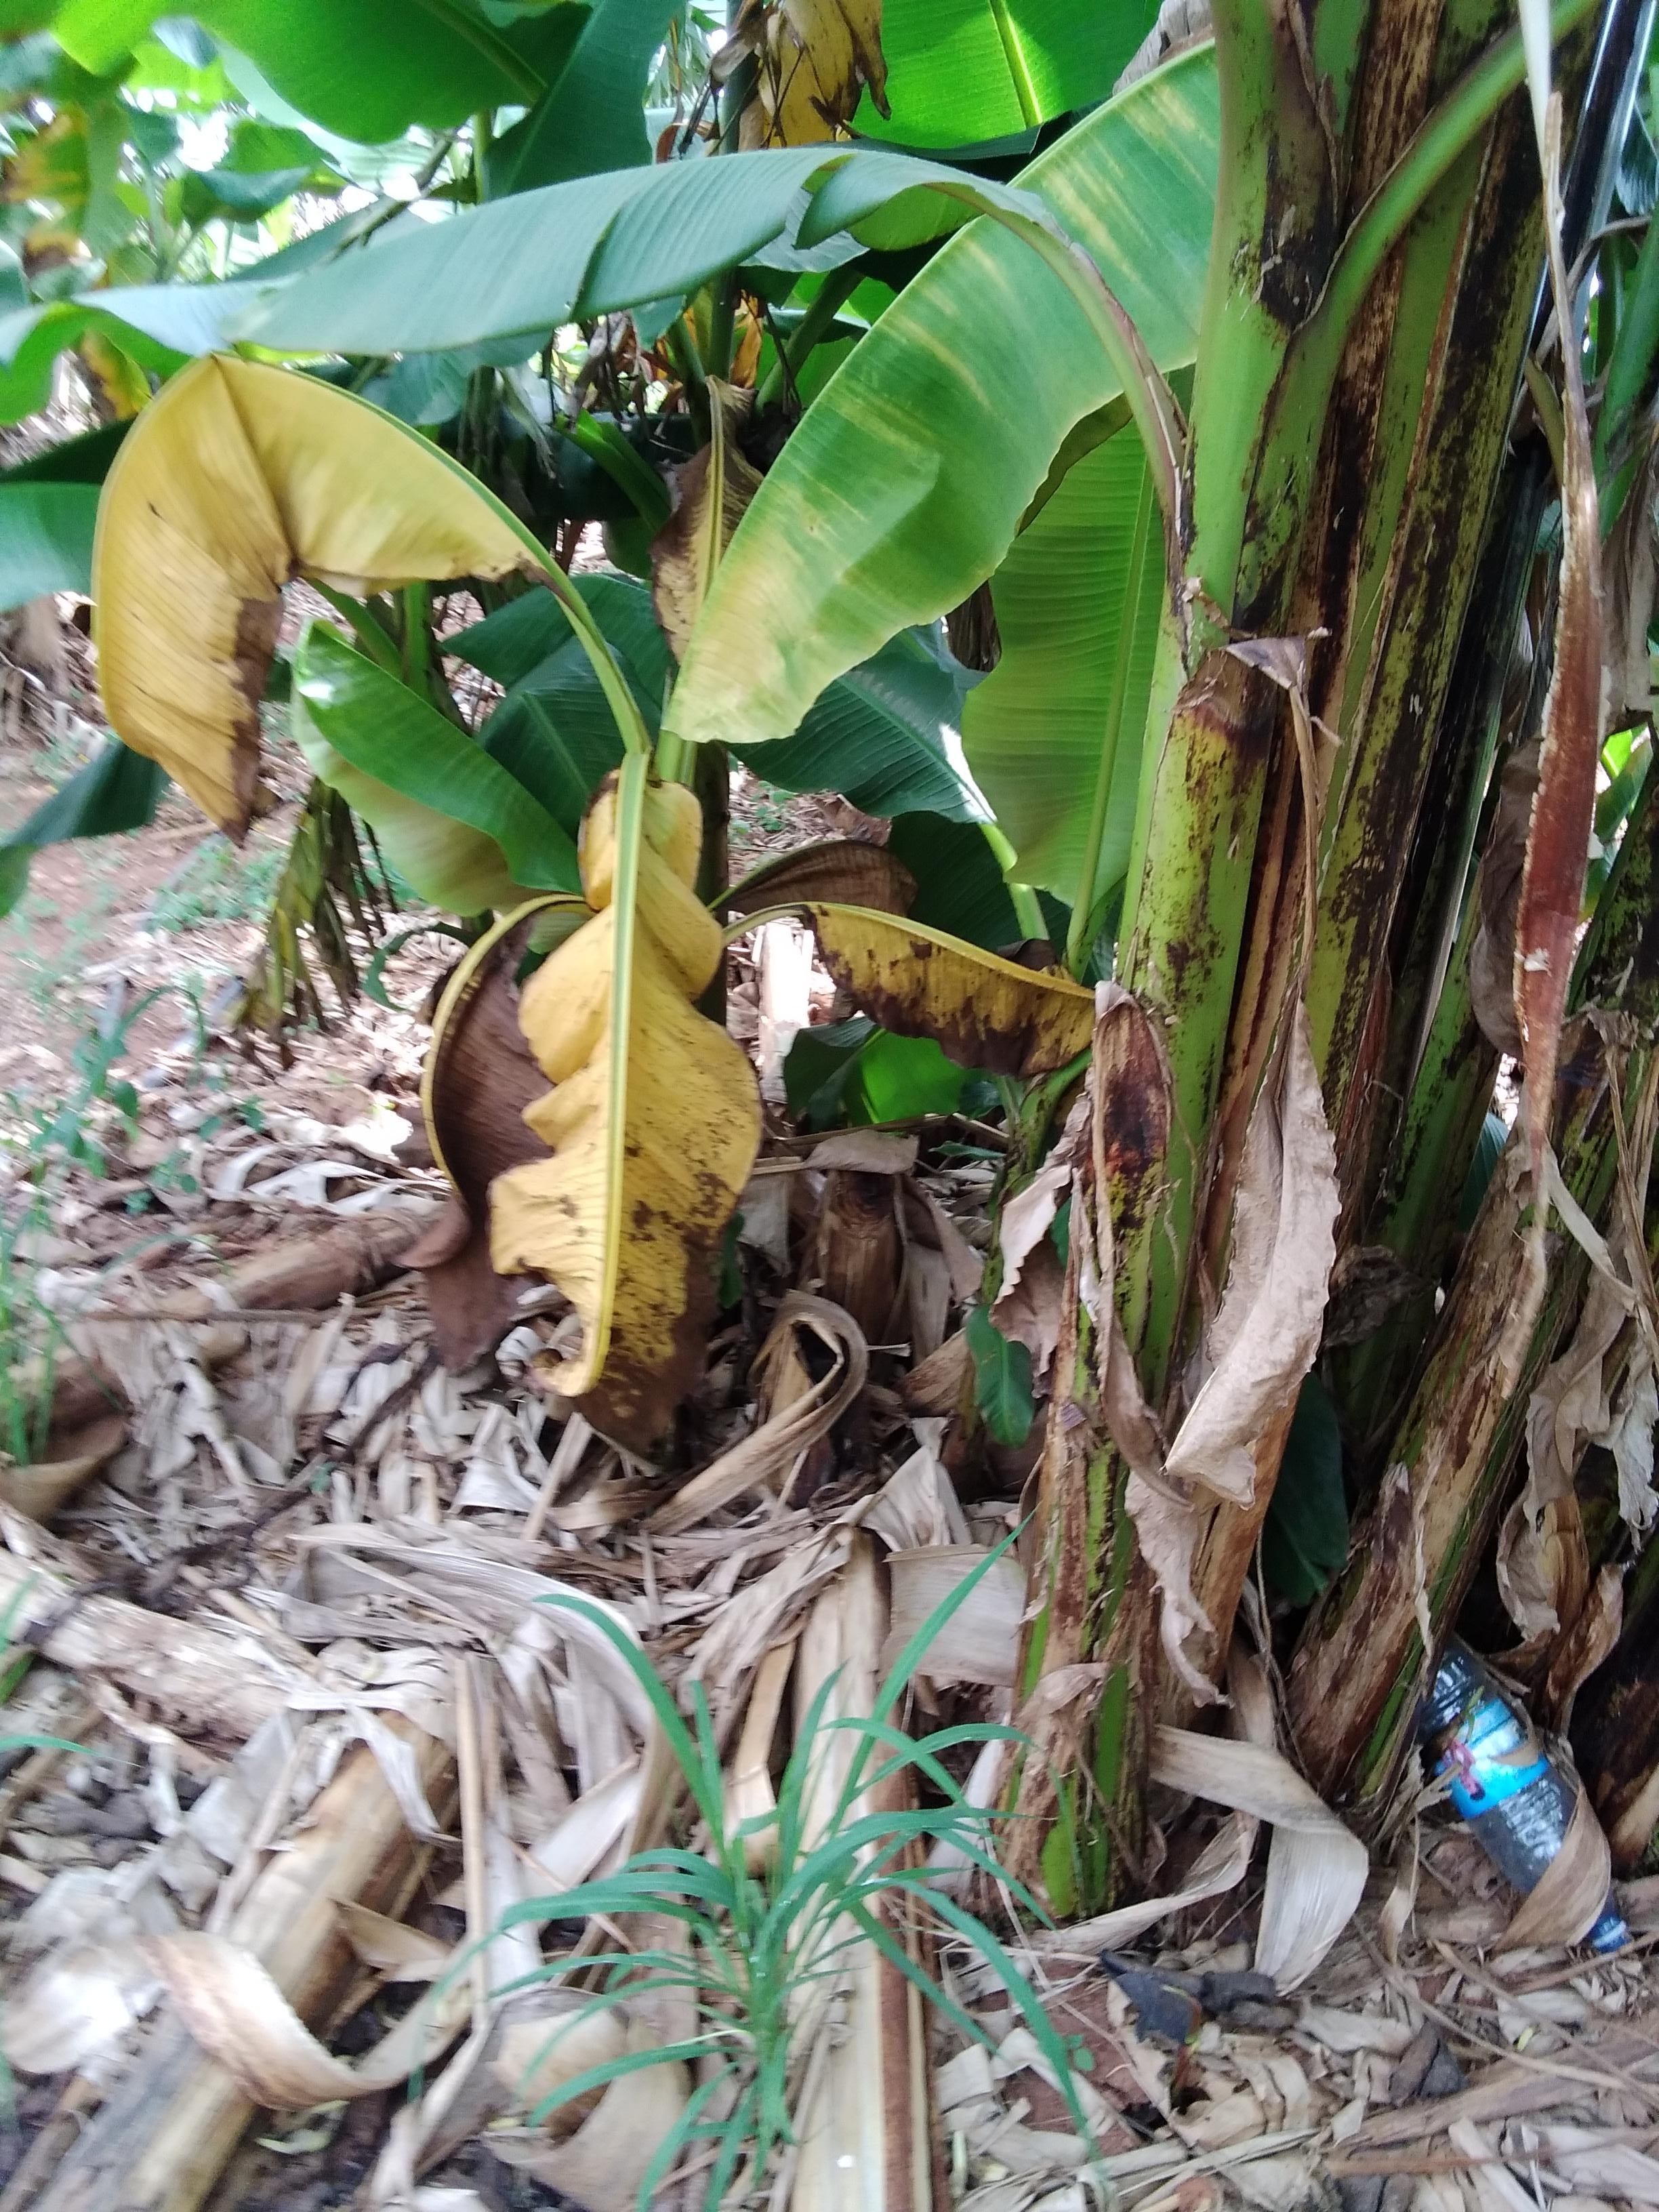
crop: banana
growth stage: vegetative
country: Uganda
